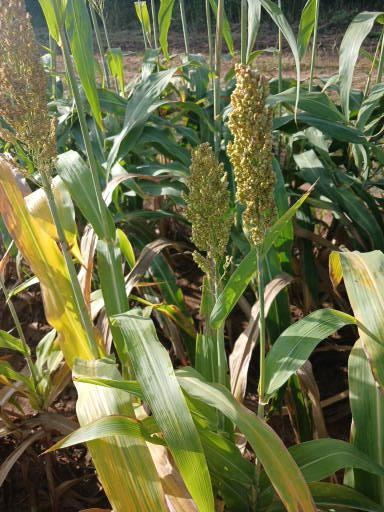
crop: sorghum
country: Senegal
